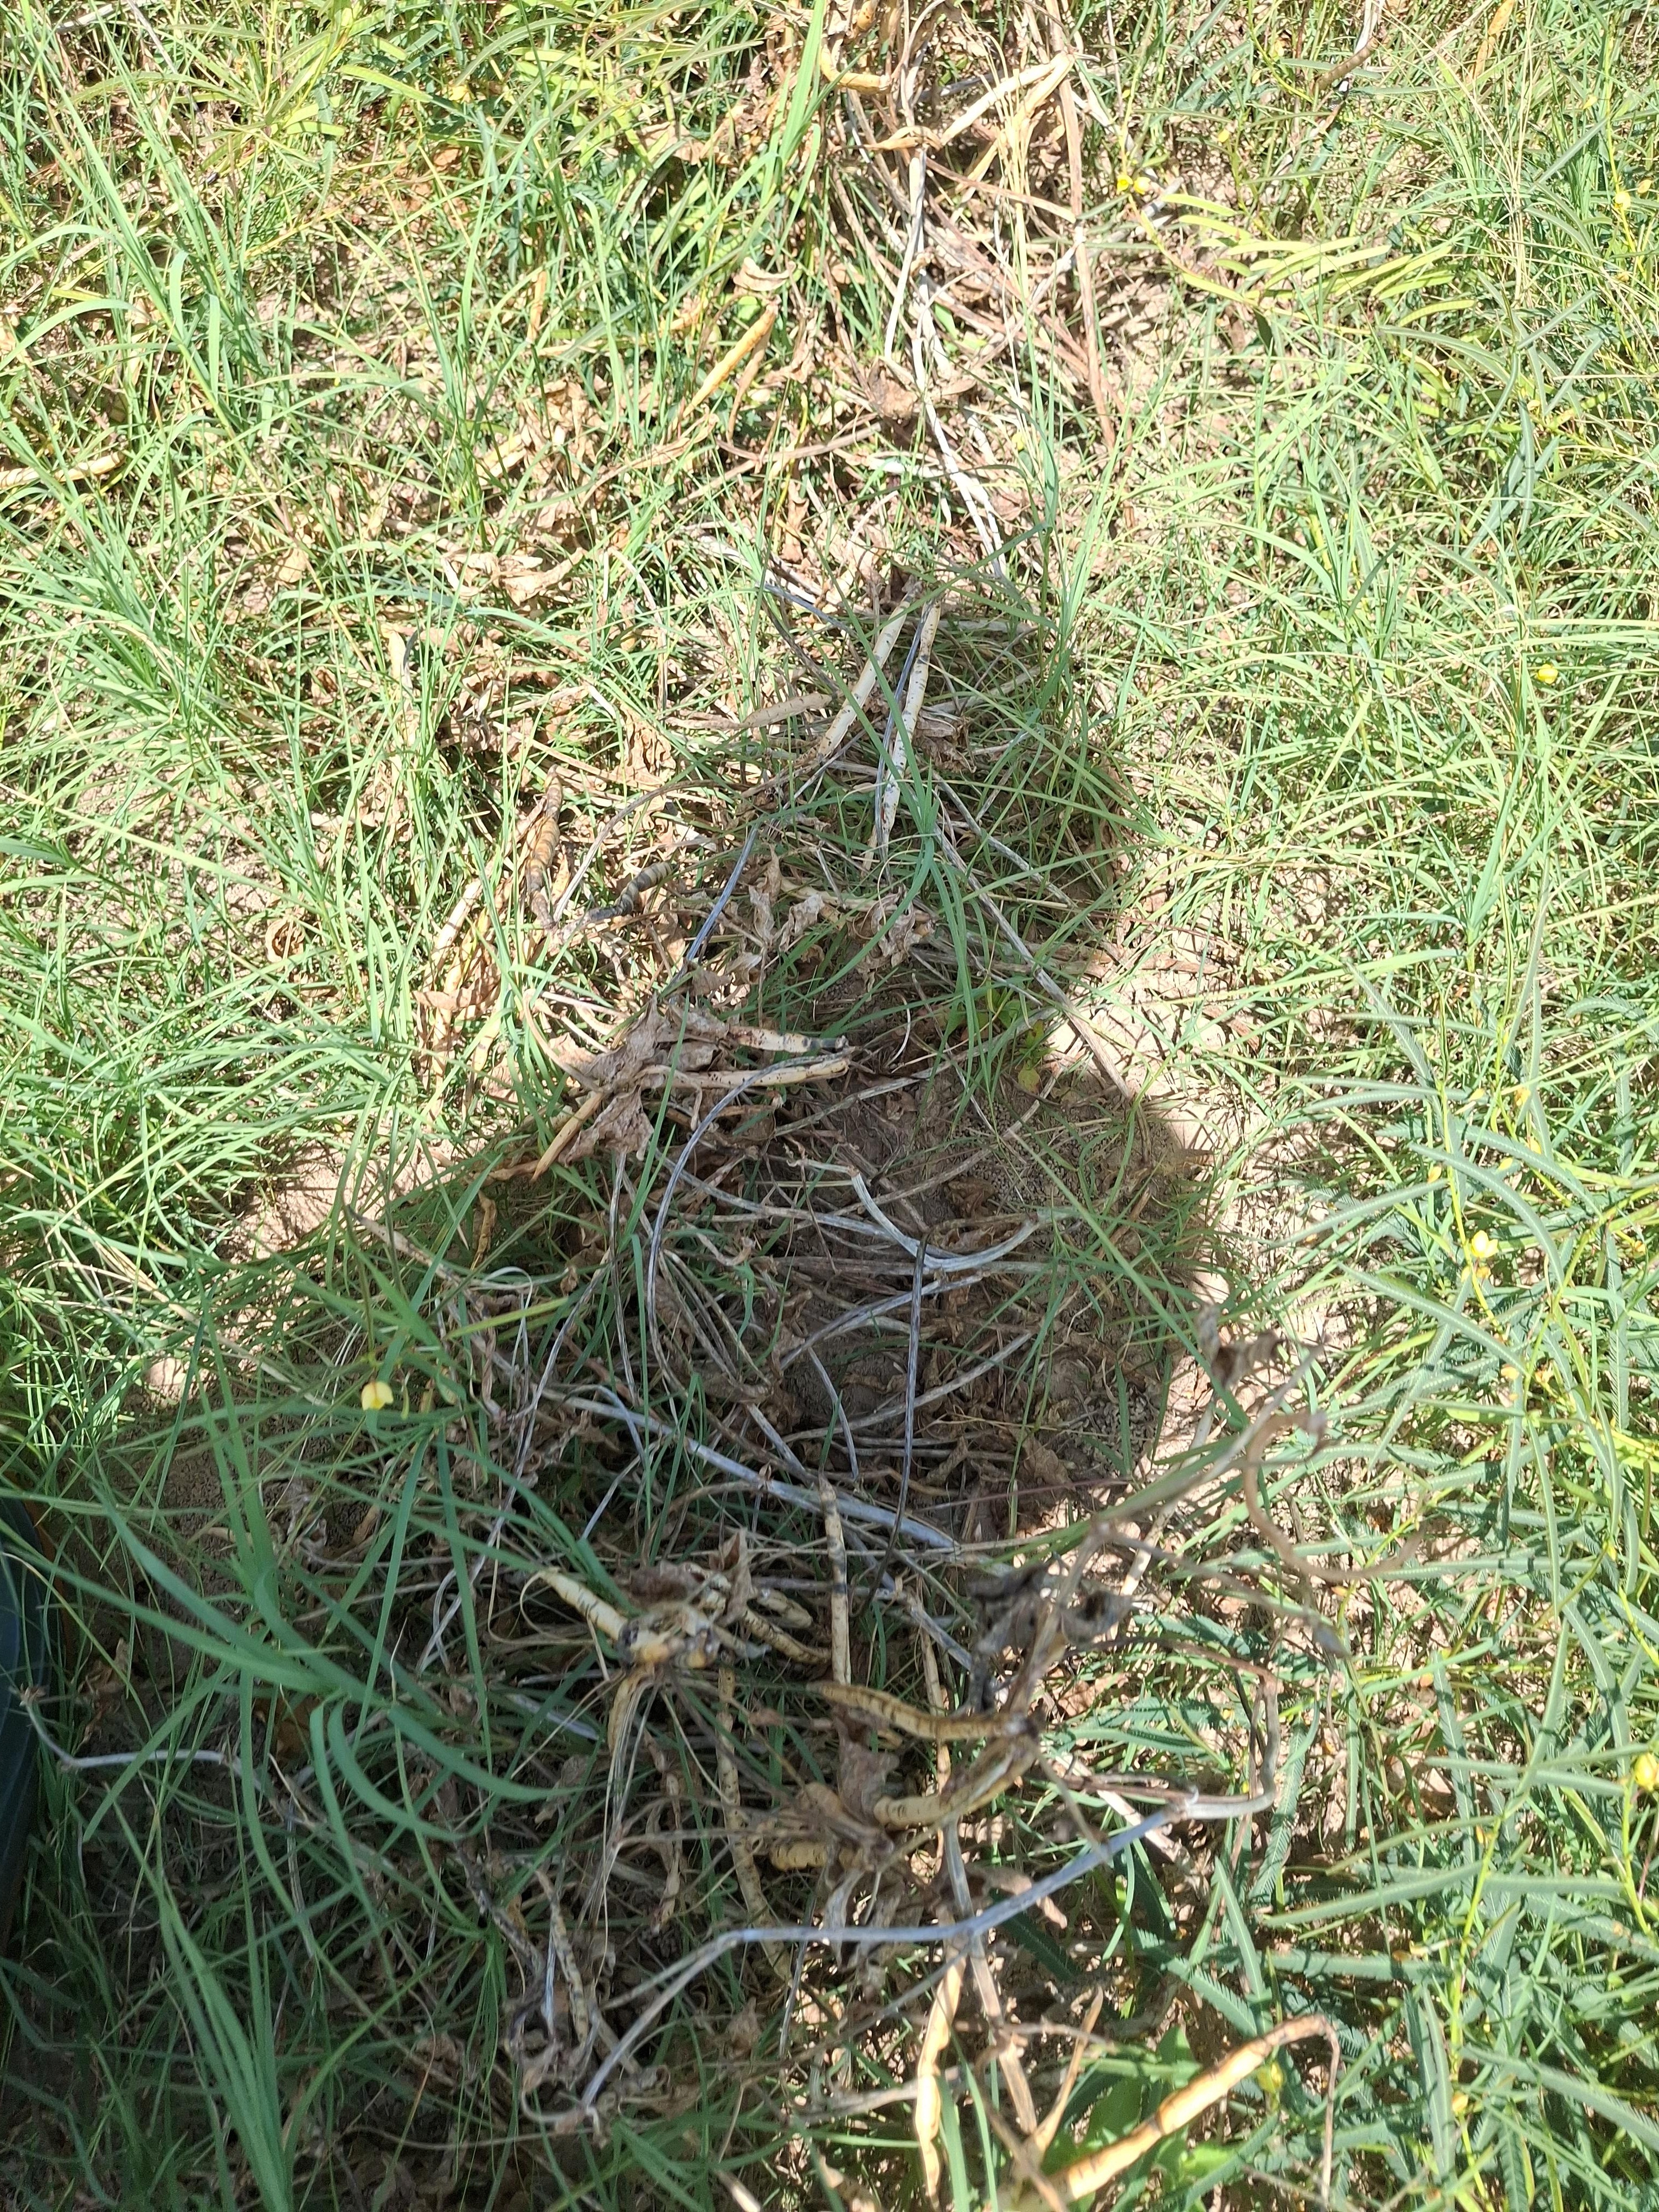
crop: cowpea
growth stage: maturity
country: Nigeria
